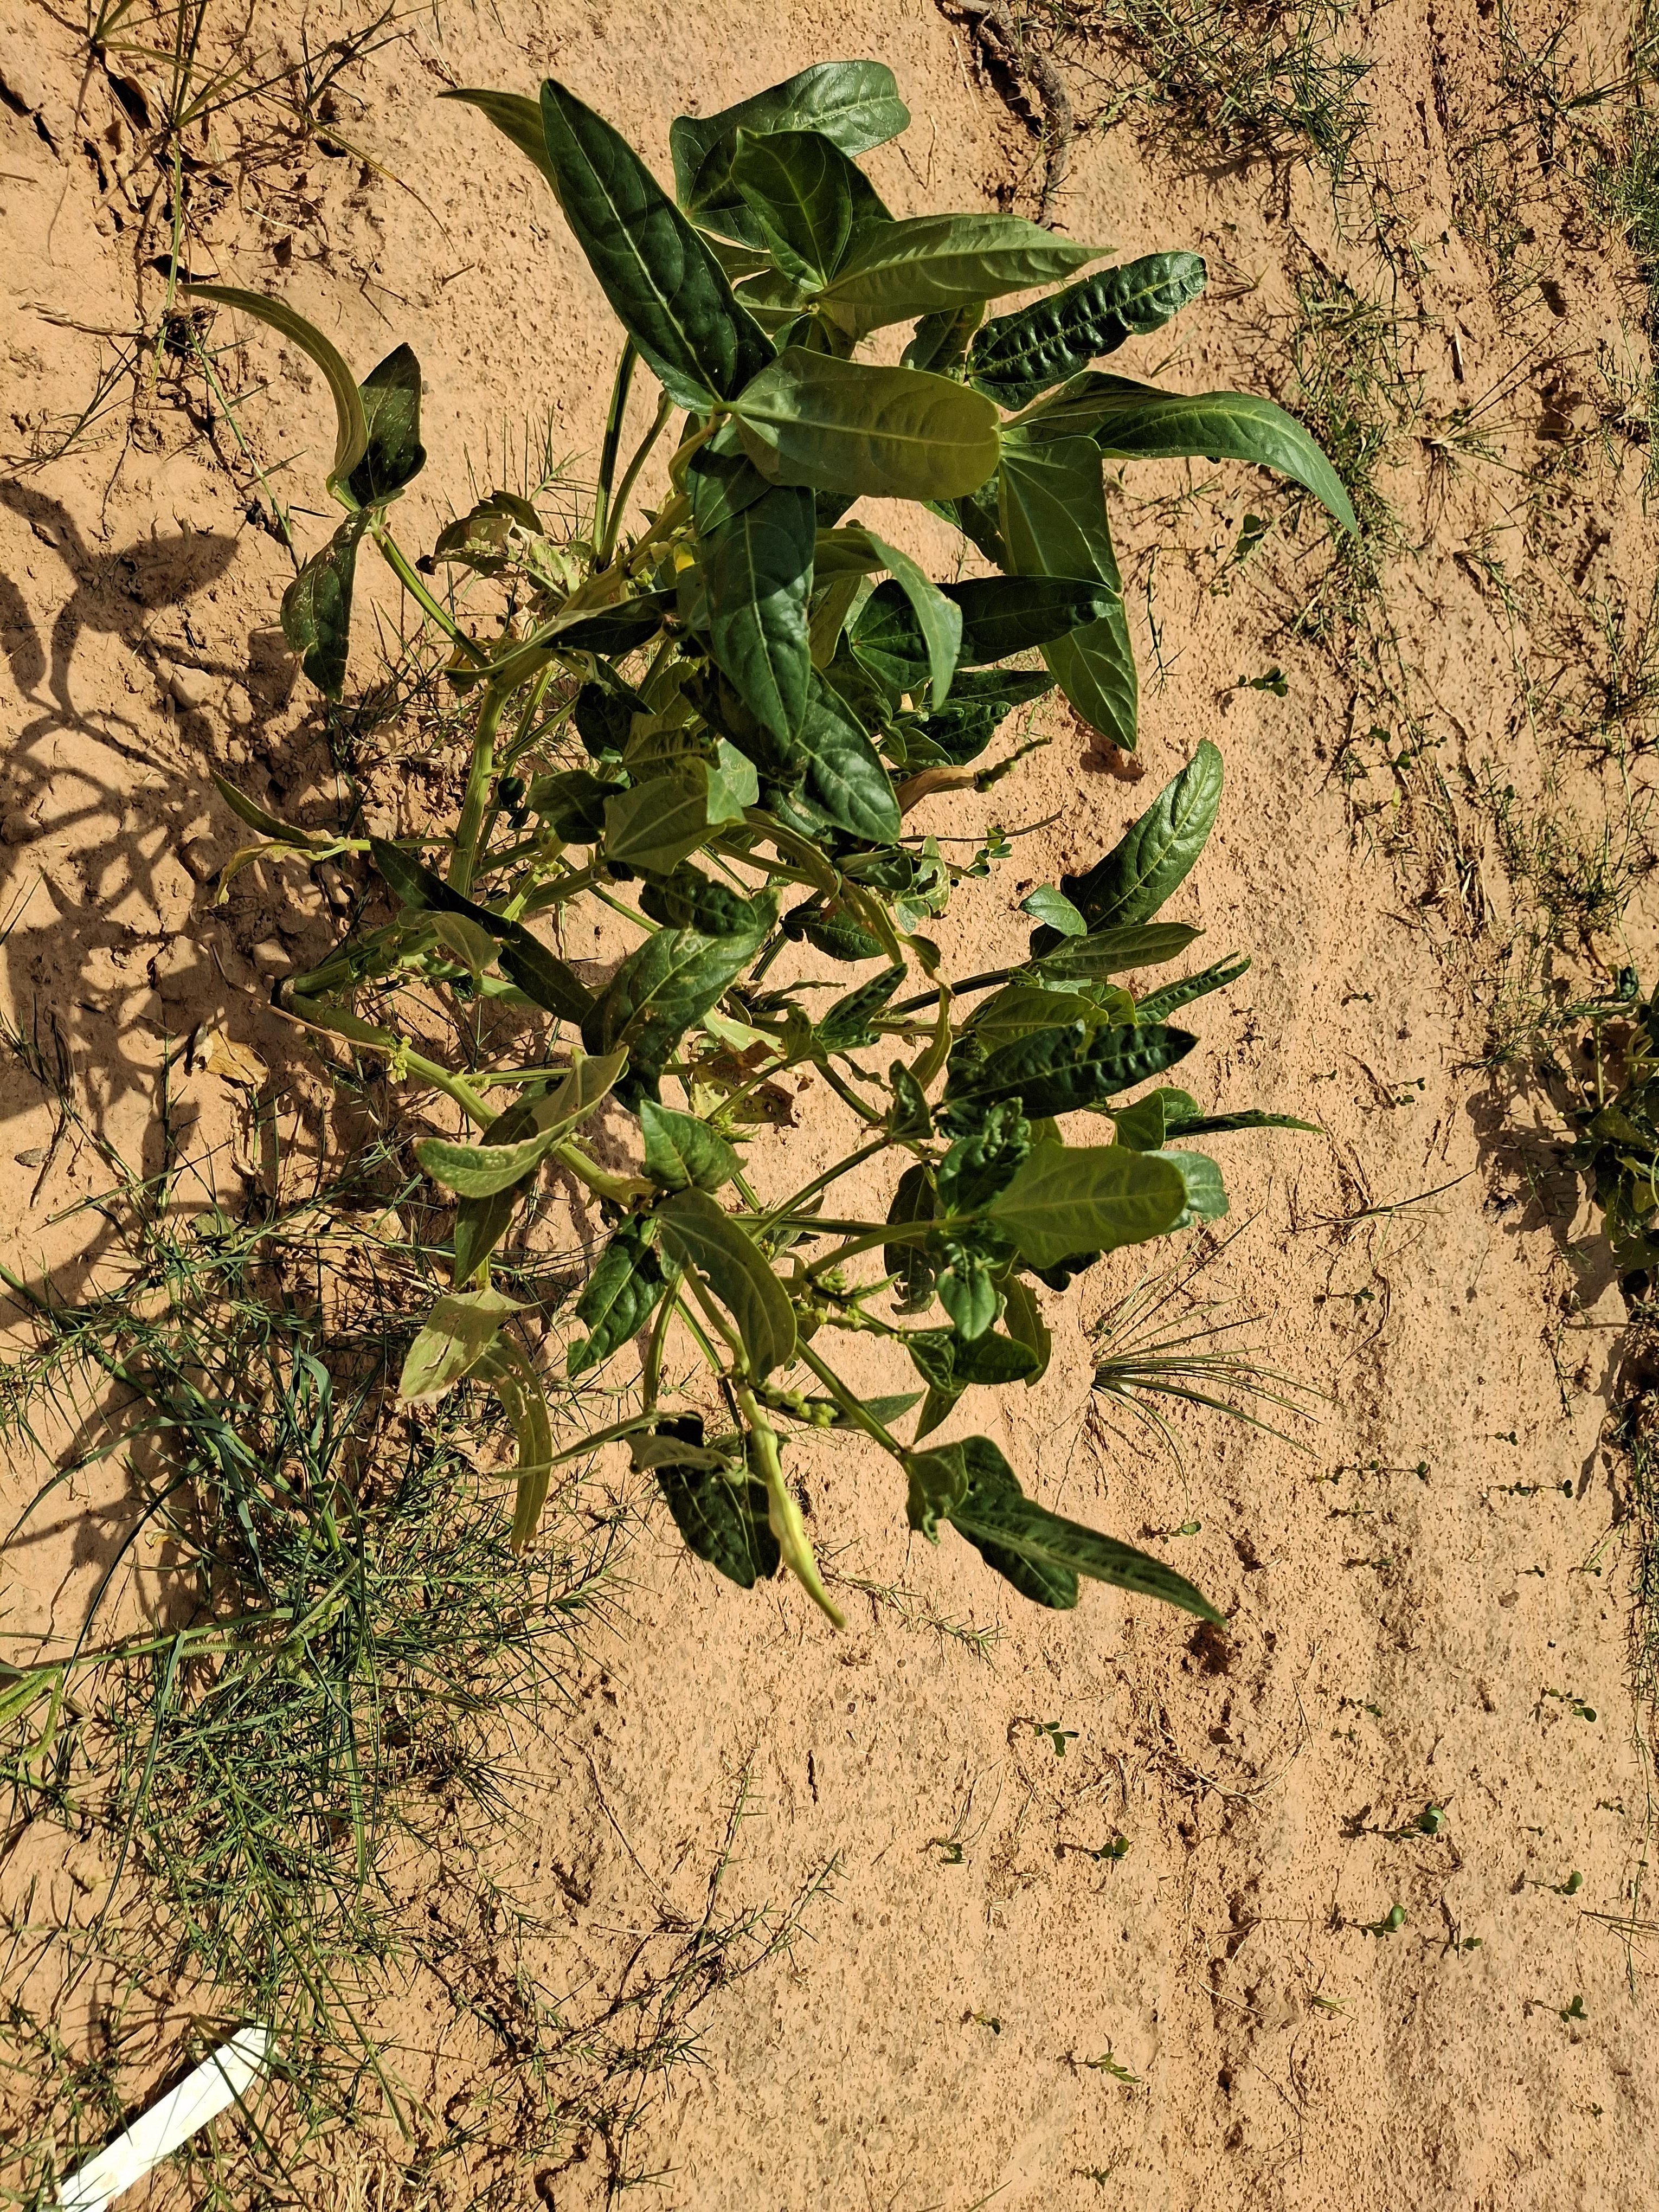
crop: cowpea
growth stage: harvest maturity
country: Nigeria
